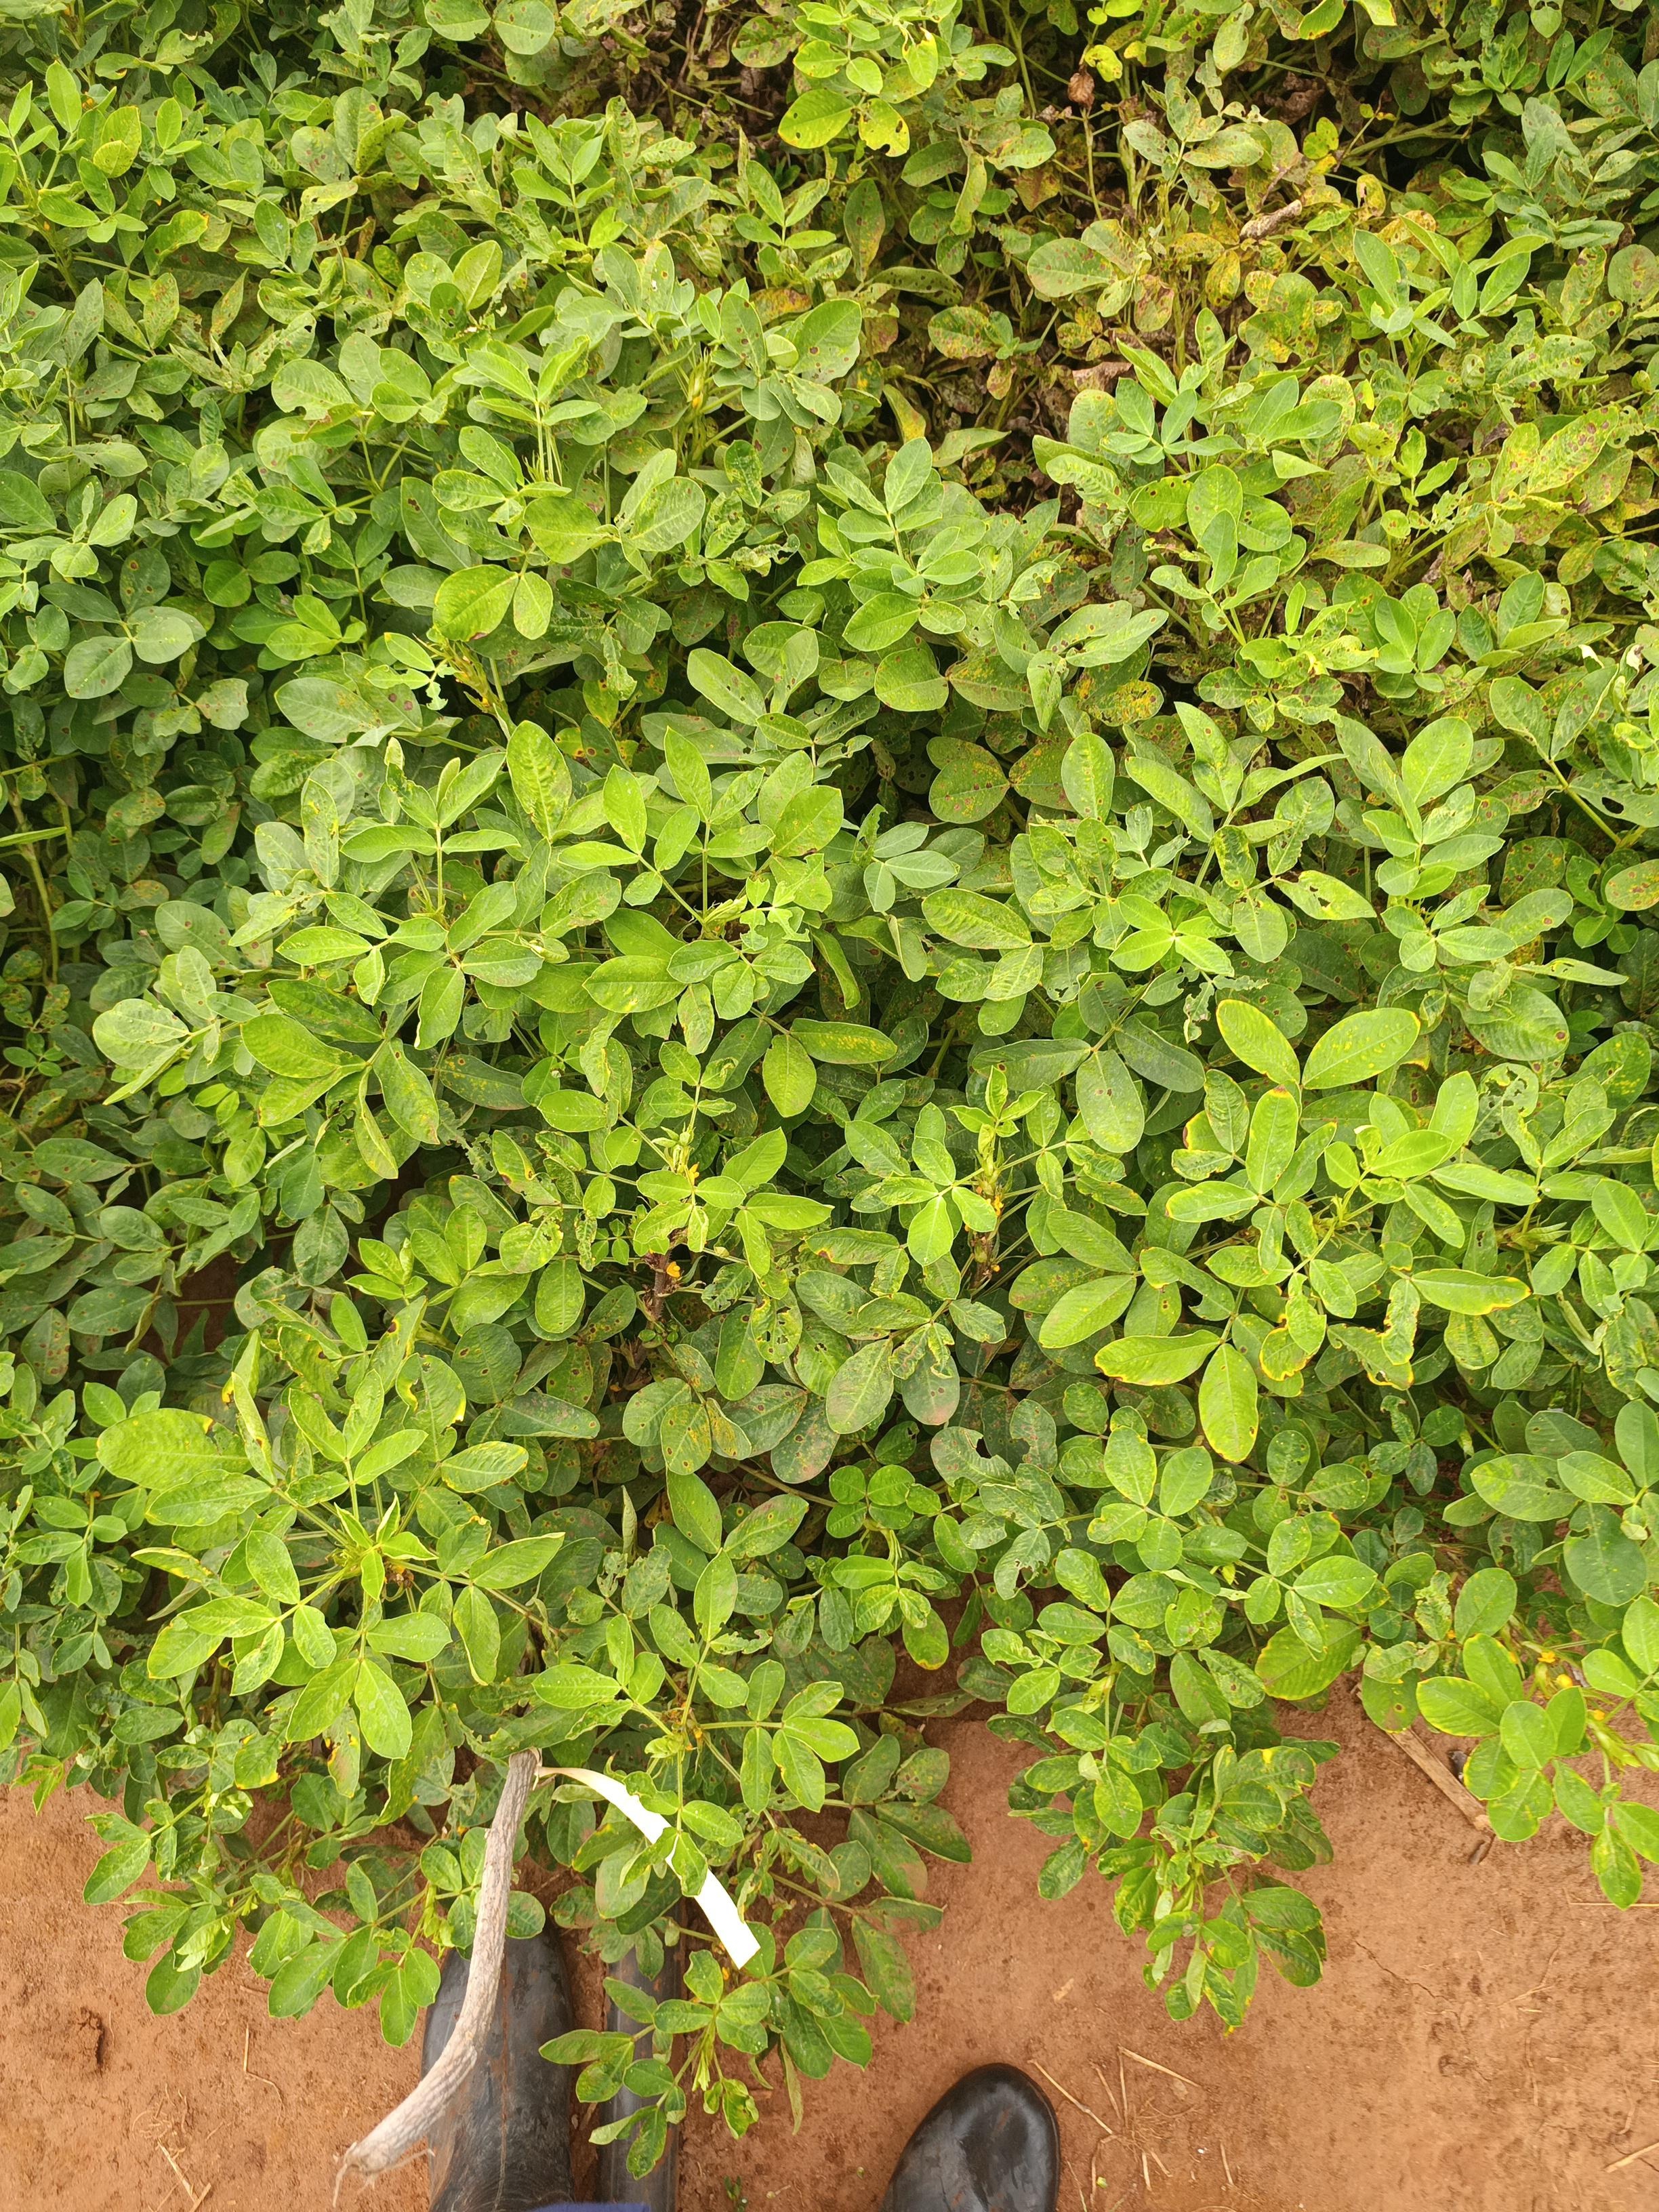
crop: groundnut
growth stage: pegging
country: Kenya
